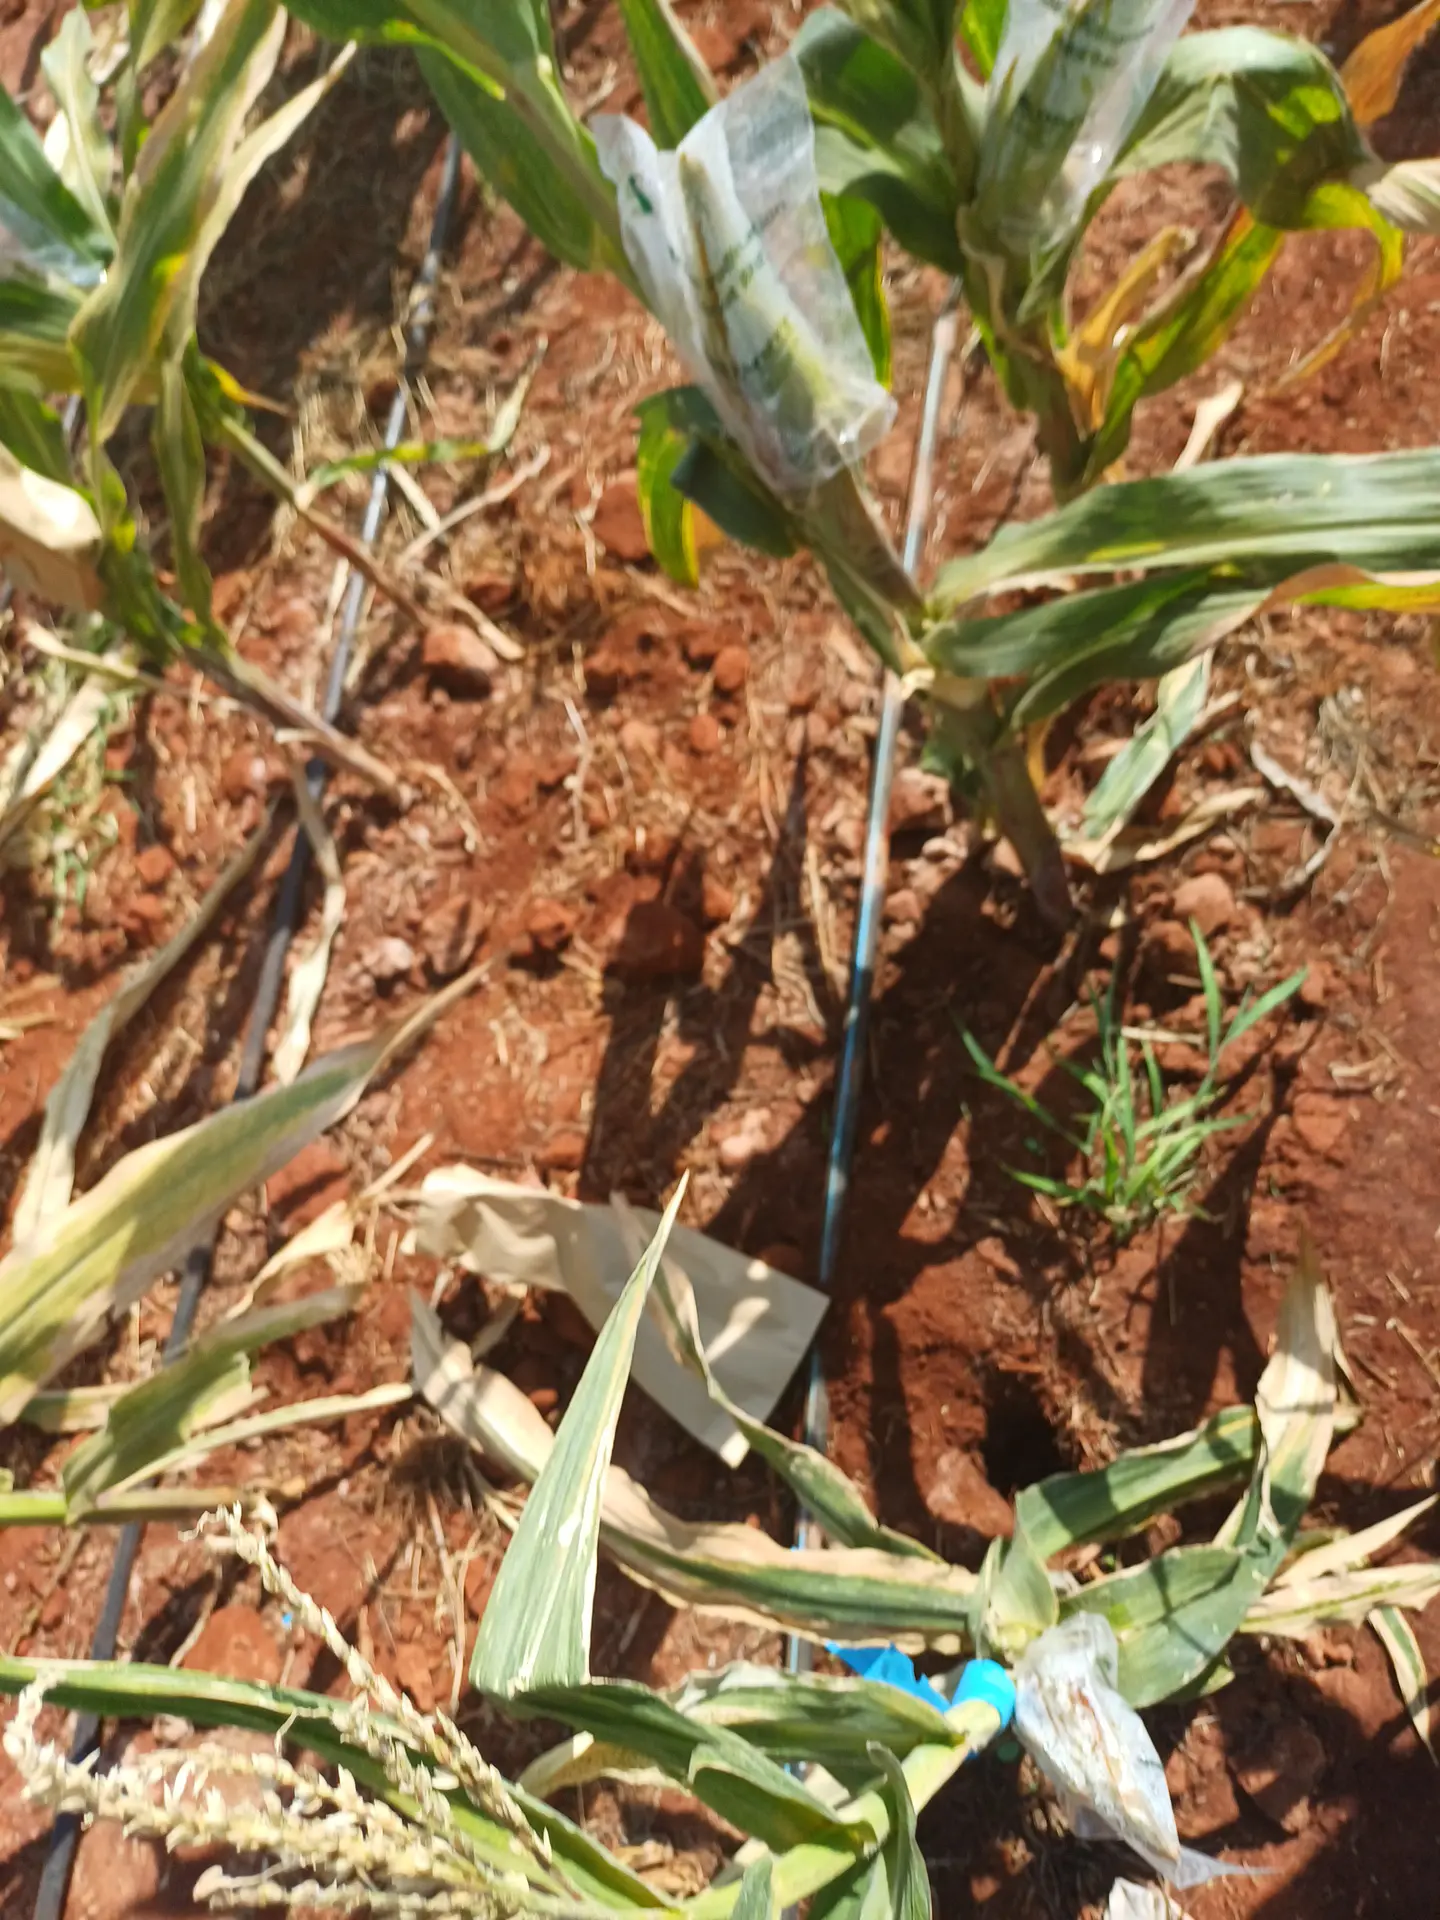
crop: maize
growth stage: flowering
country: Kenya
